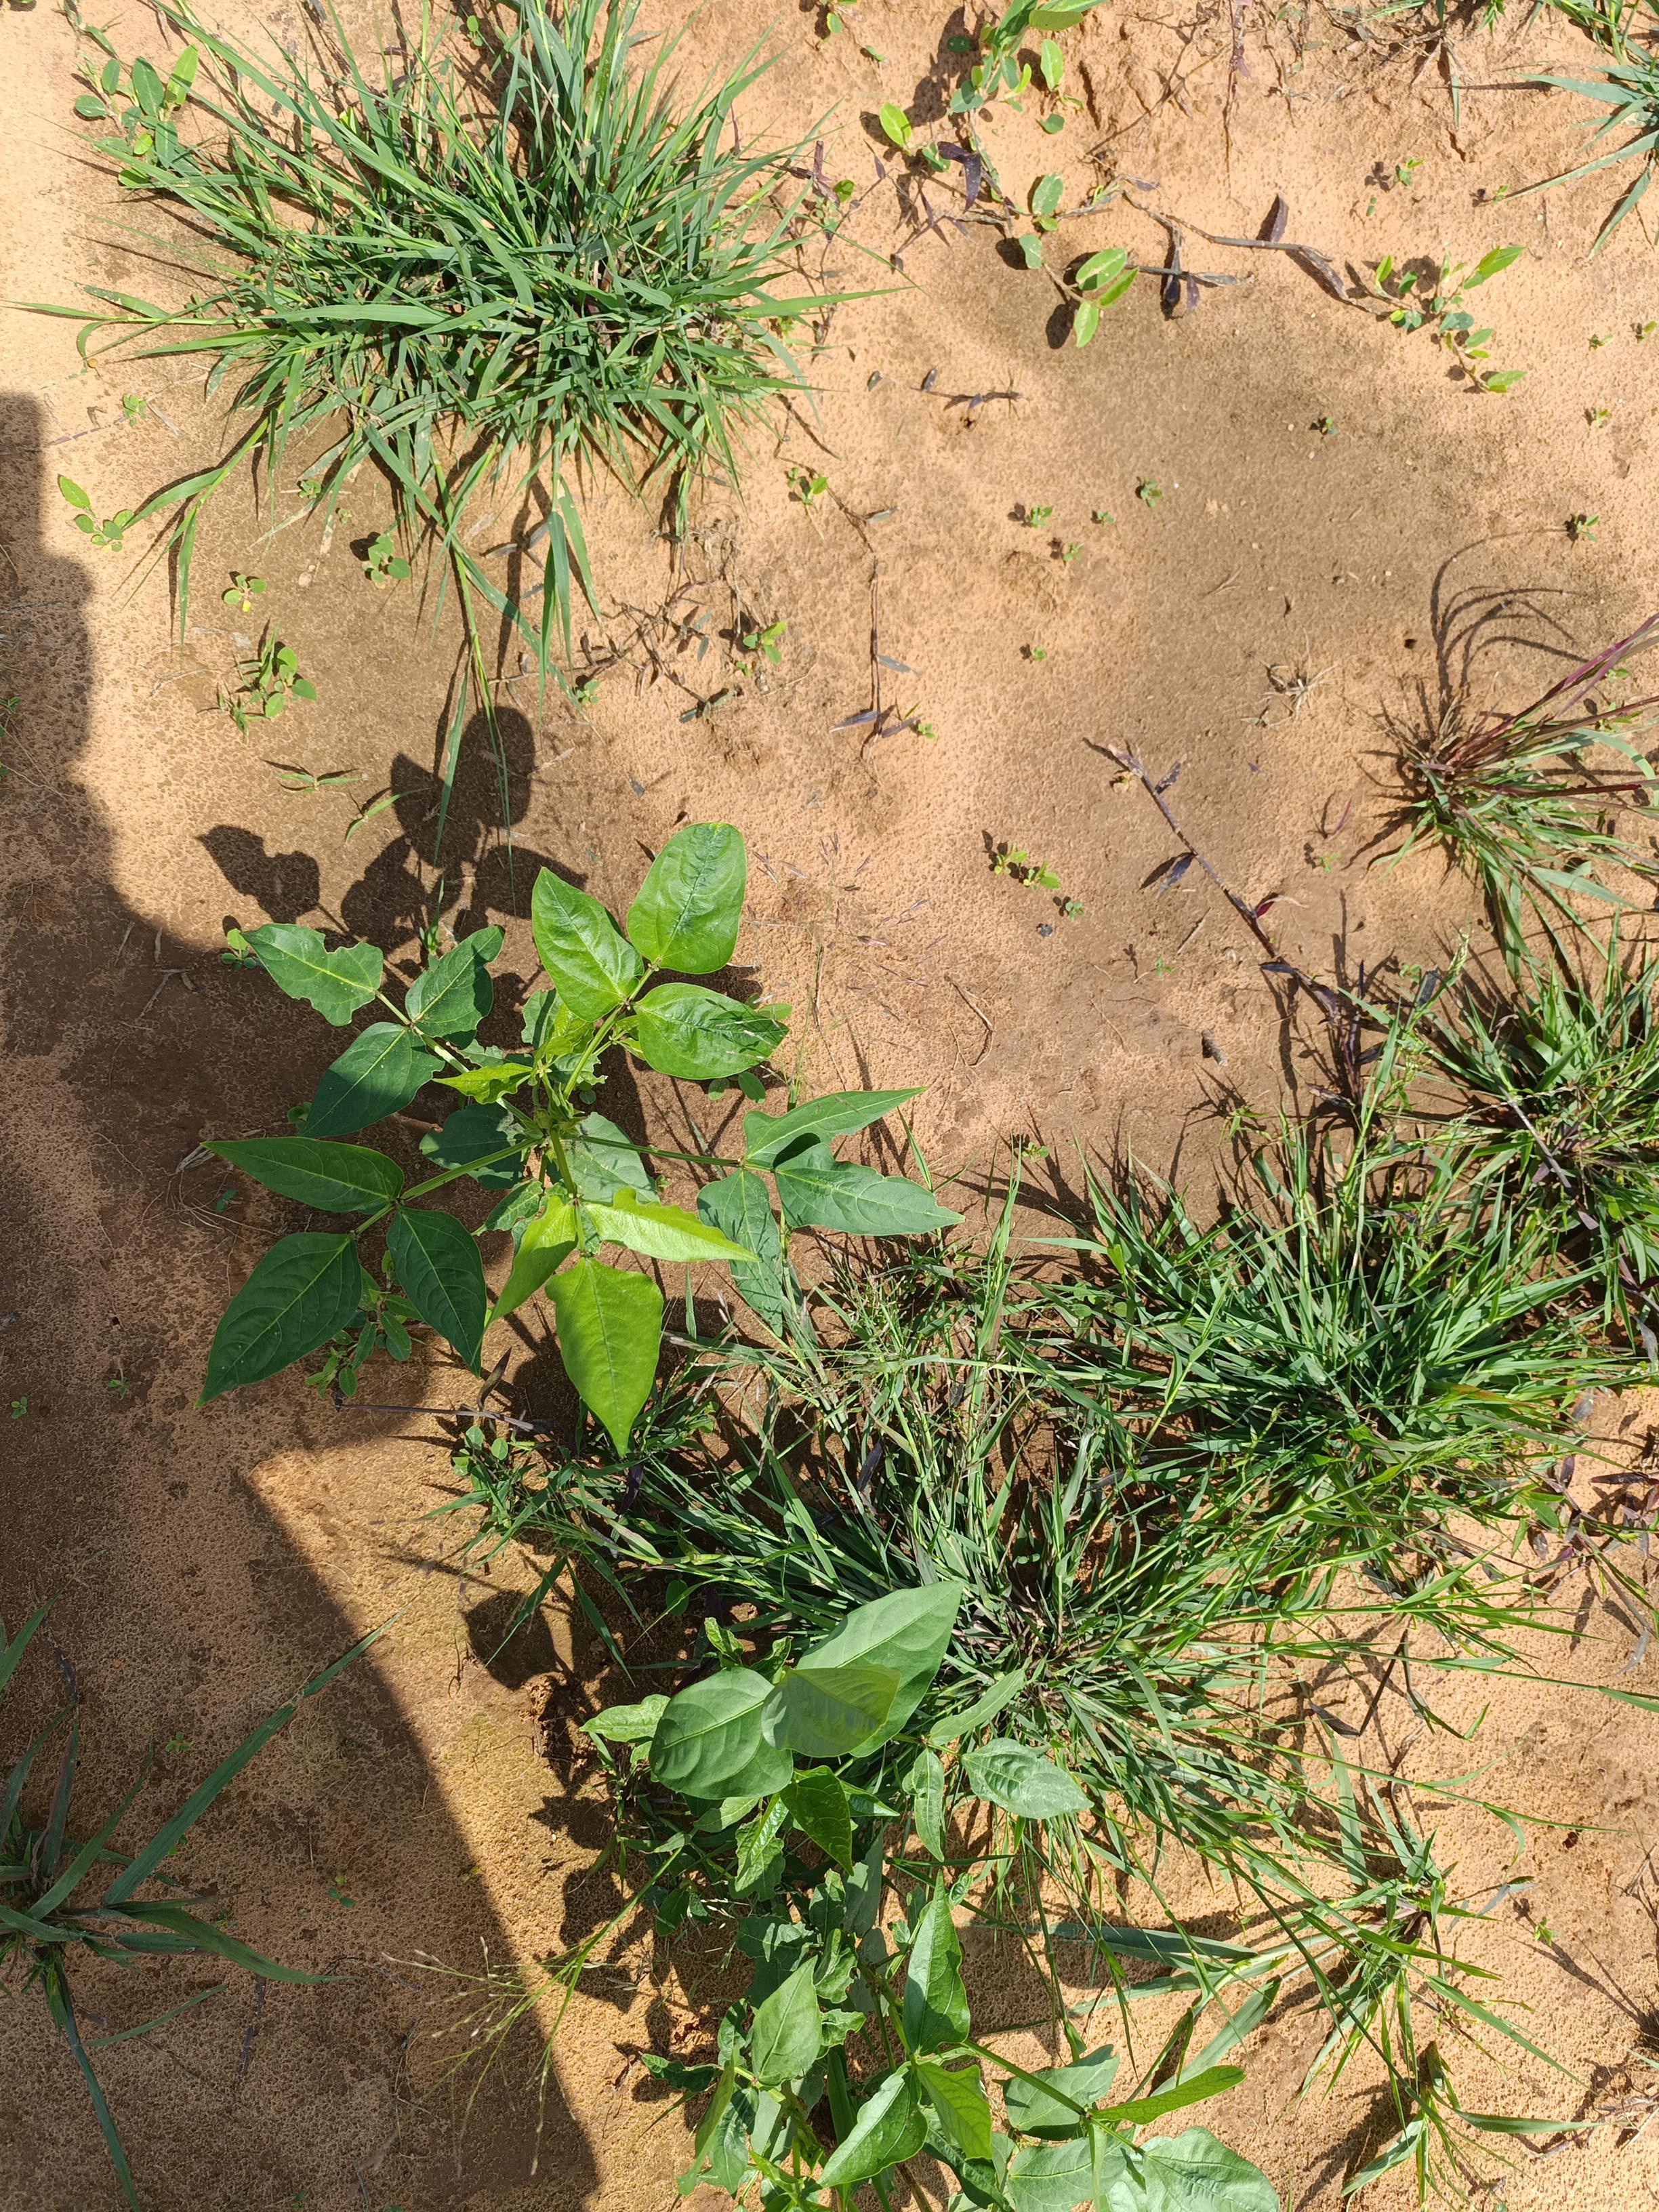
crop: cowpea
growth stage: emergence
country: Nigeria
